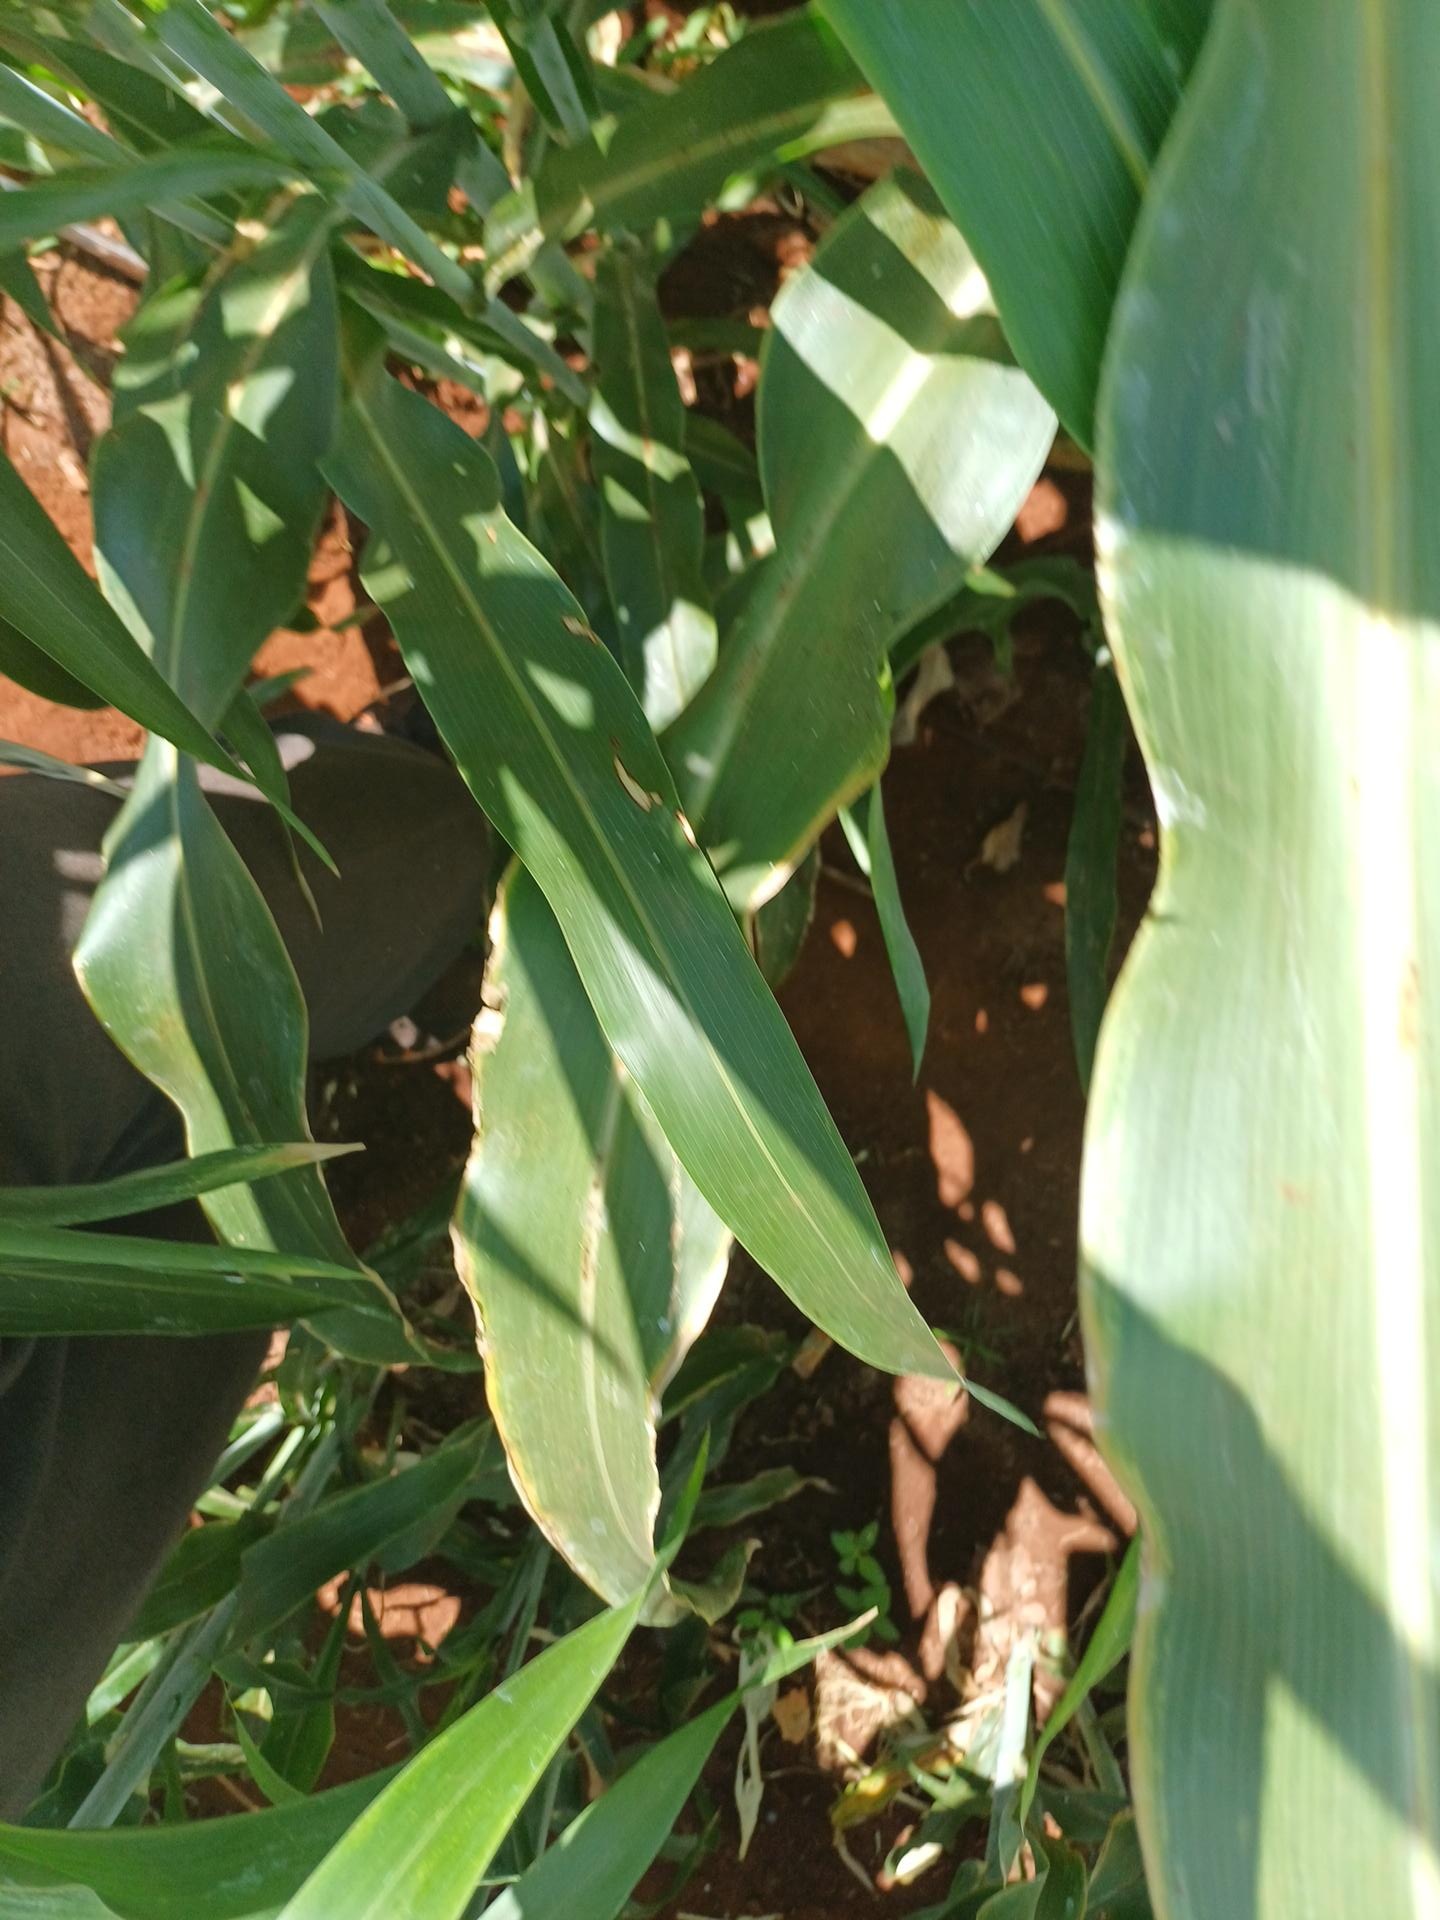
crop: sorghum
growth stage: heading tuber
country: Kenya
